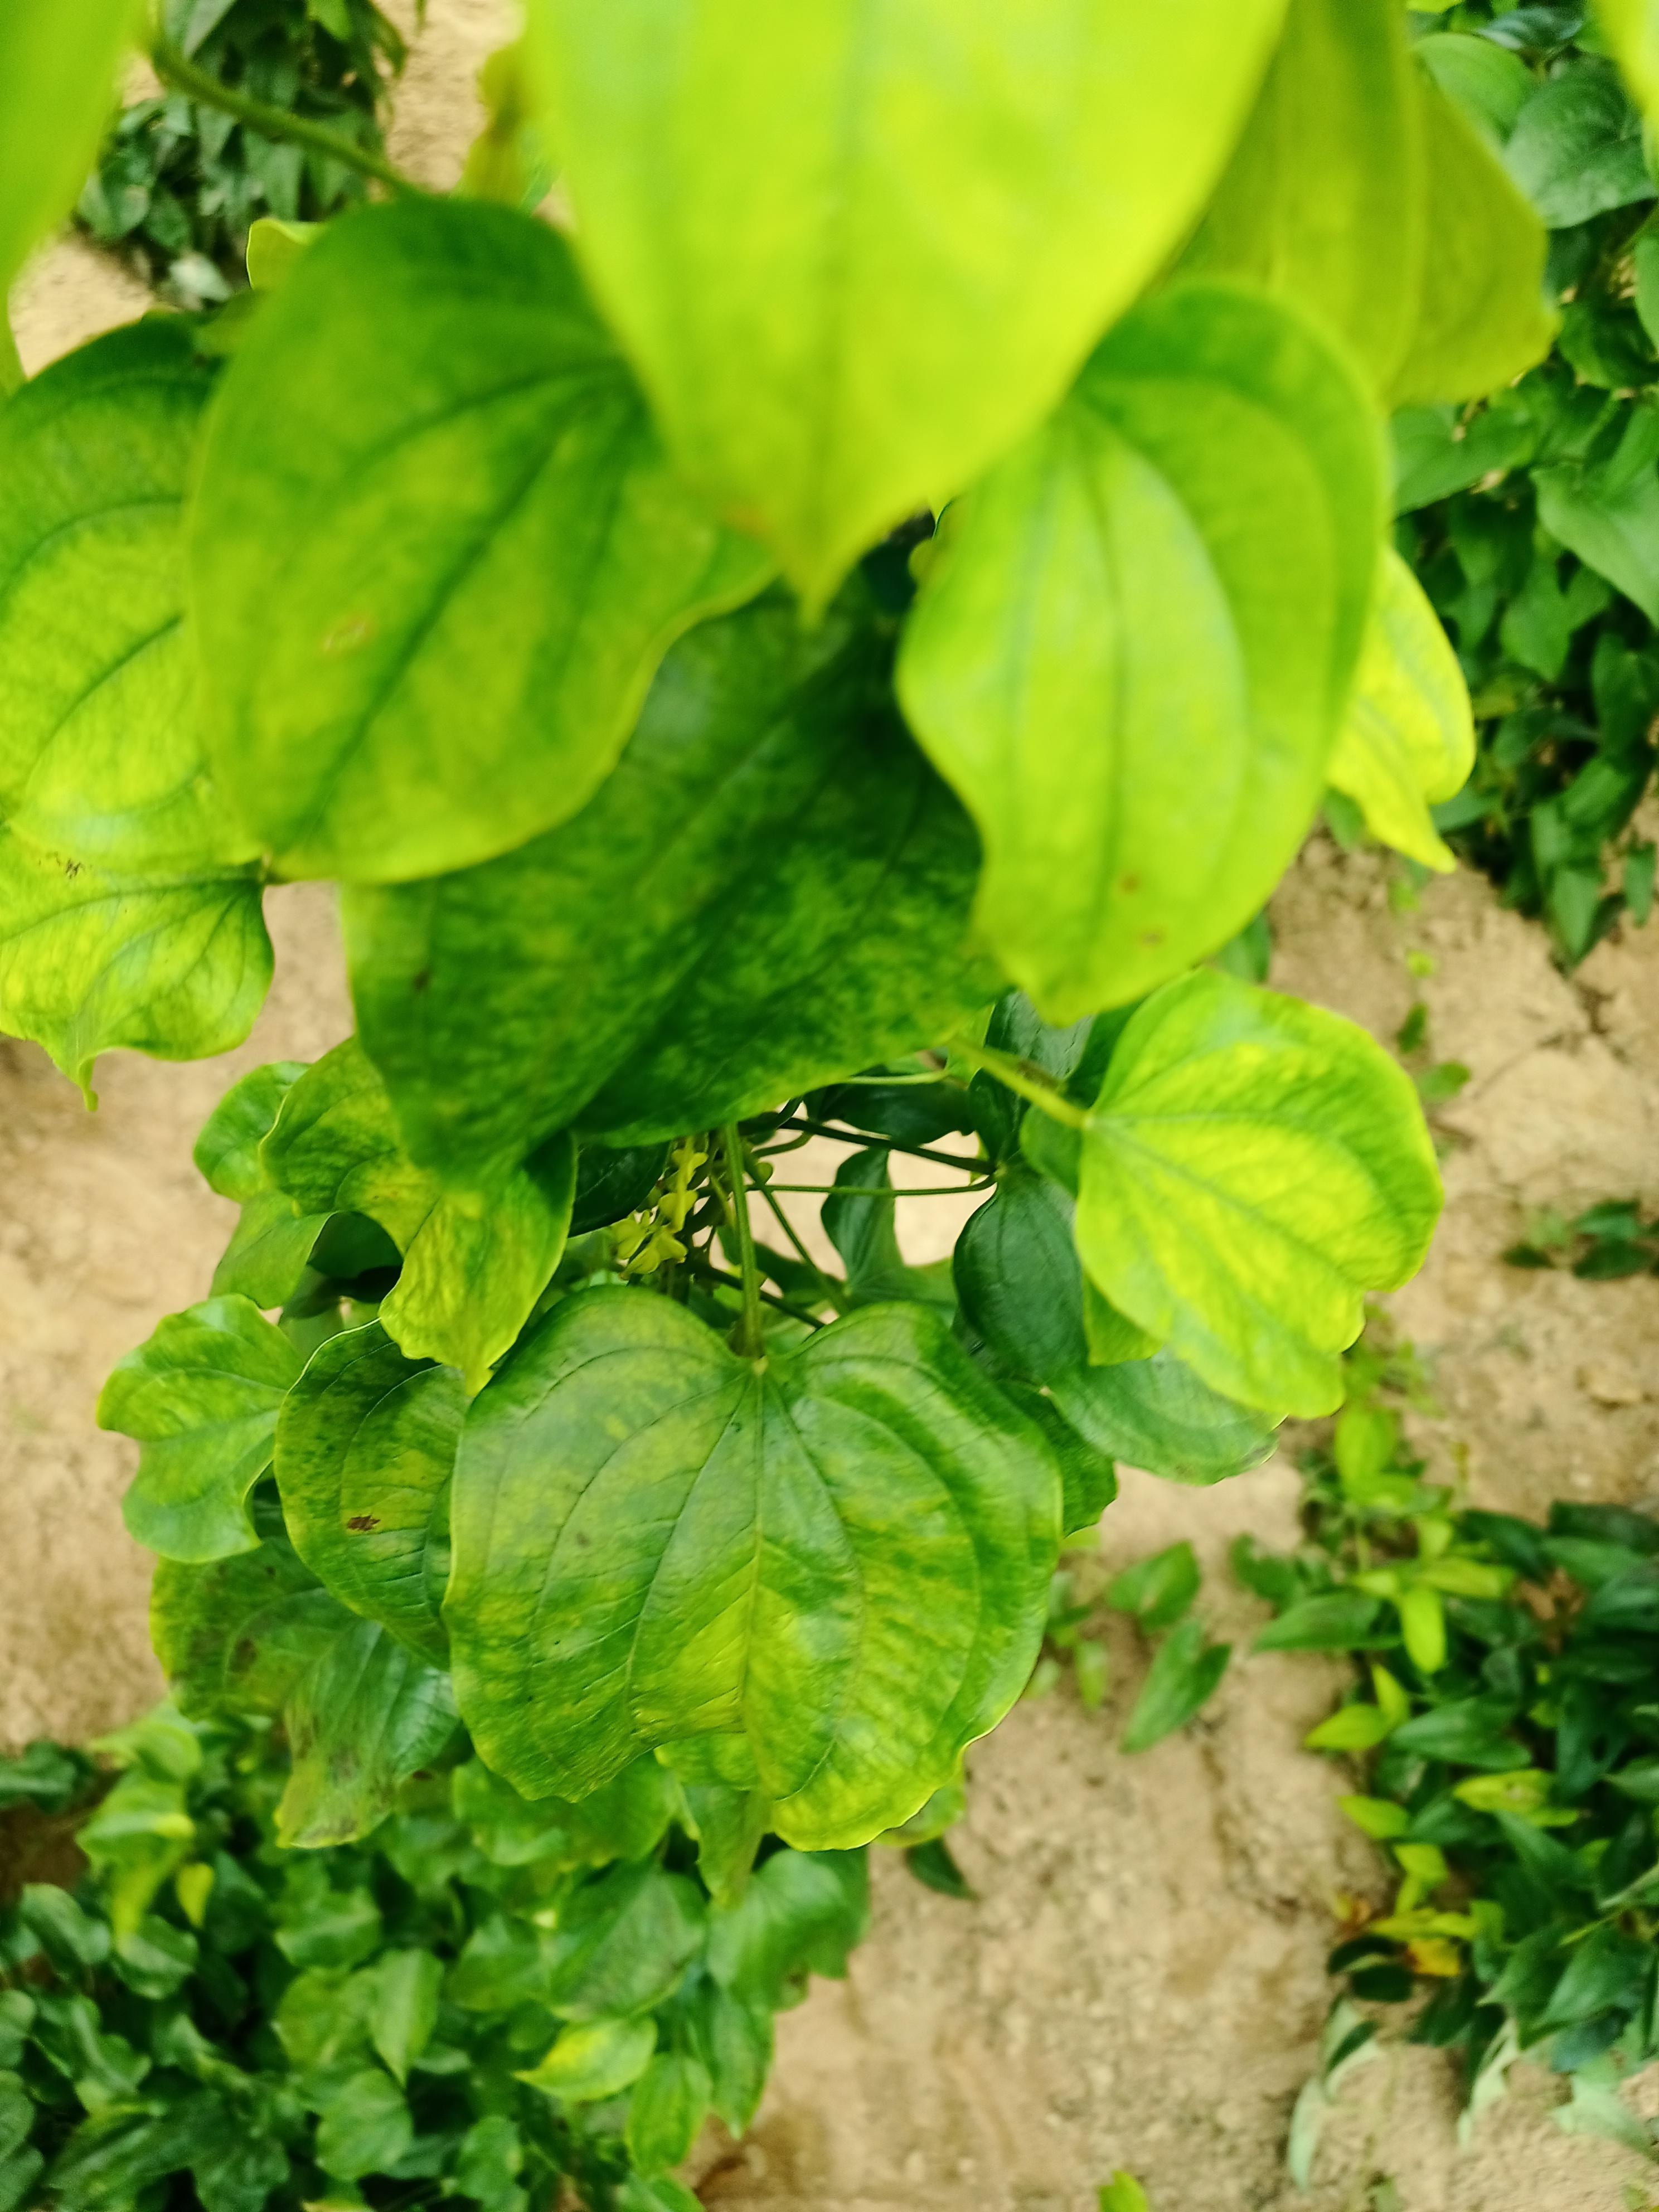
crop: yam
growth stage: vegetative
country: Nigeria
